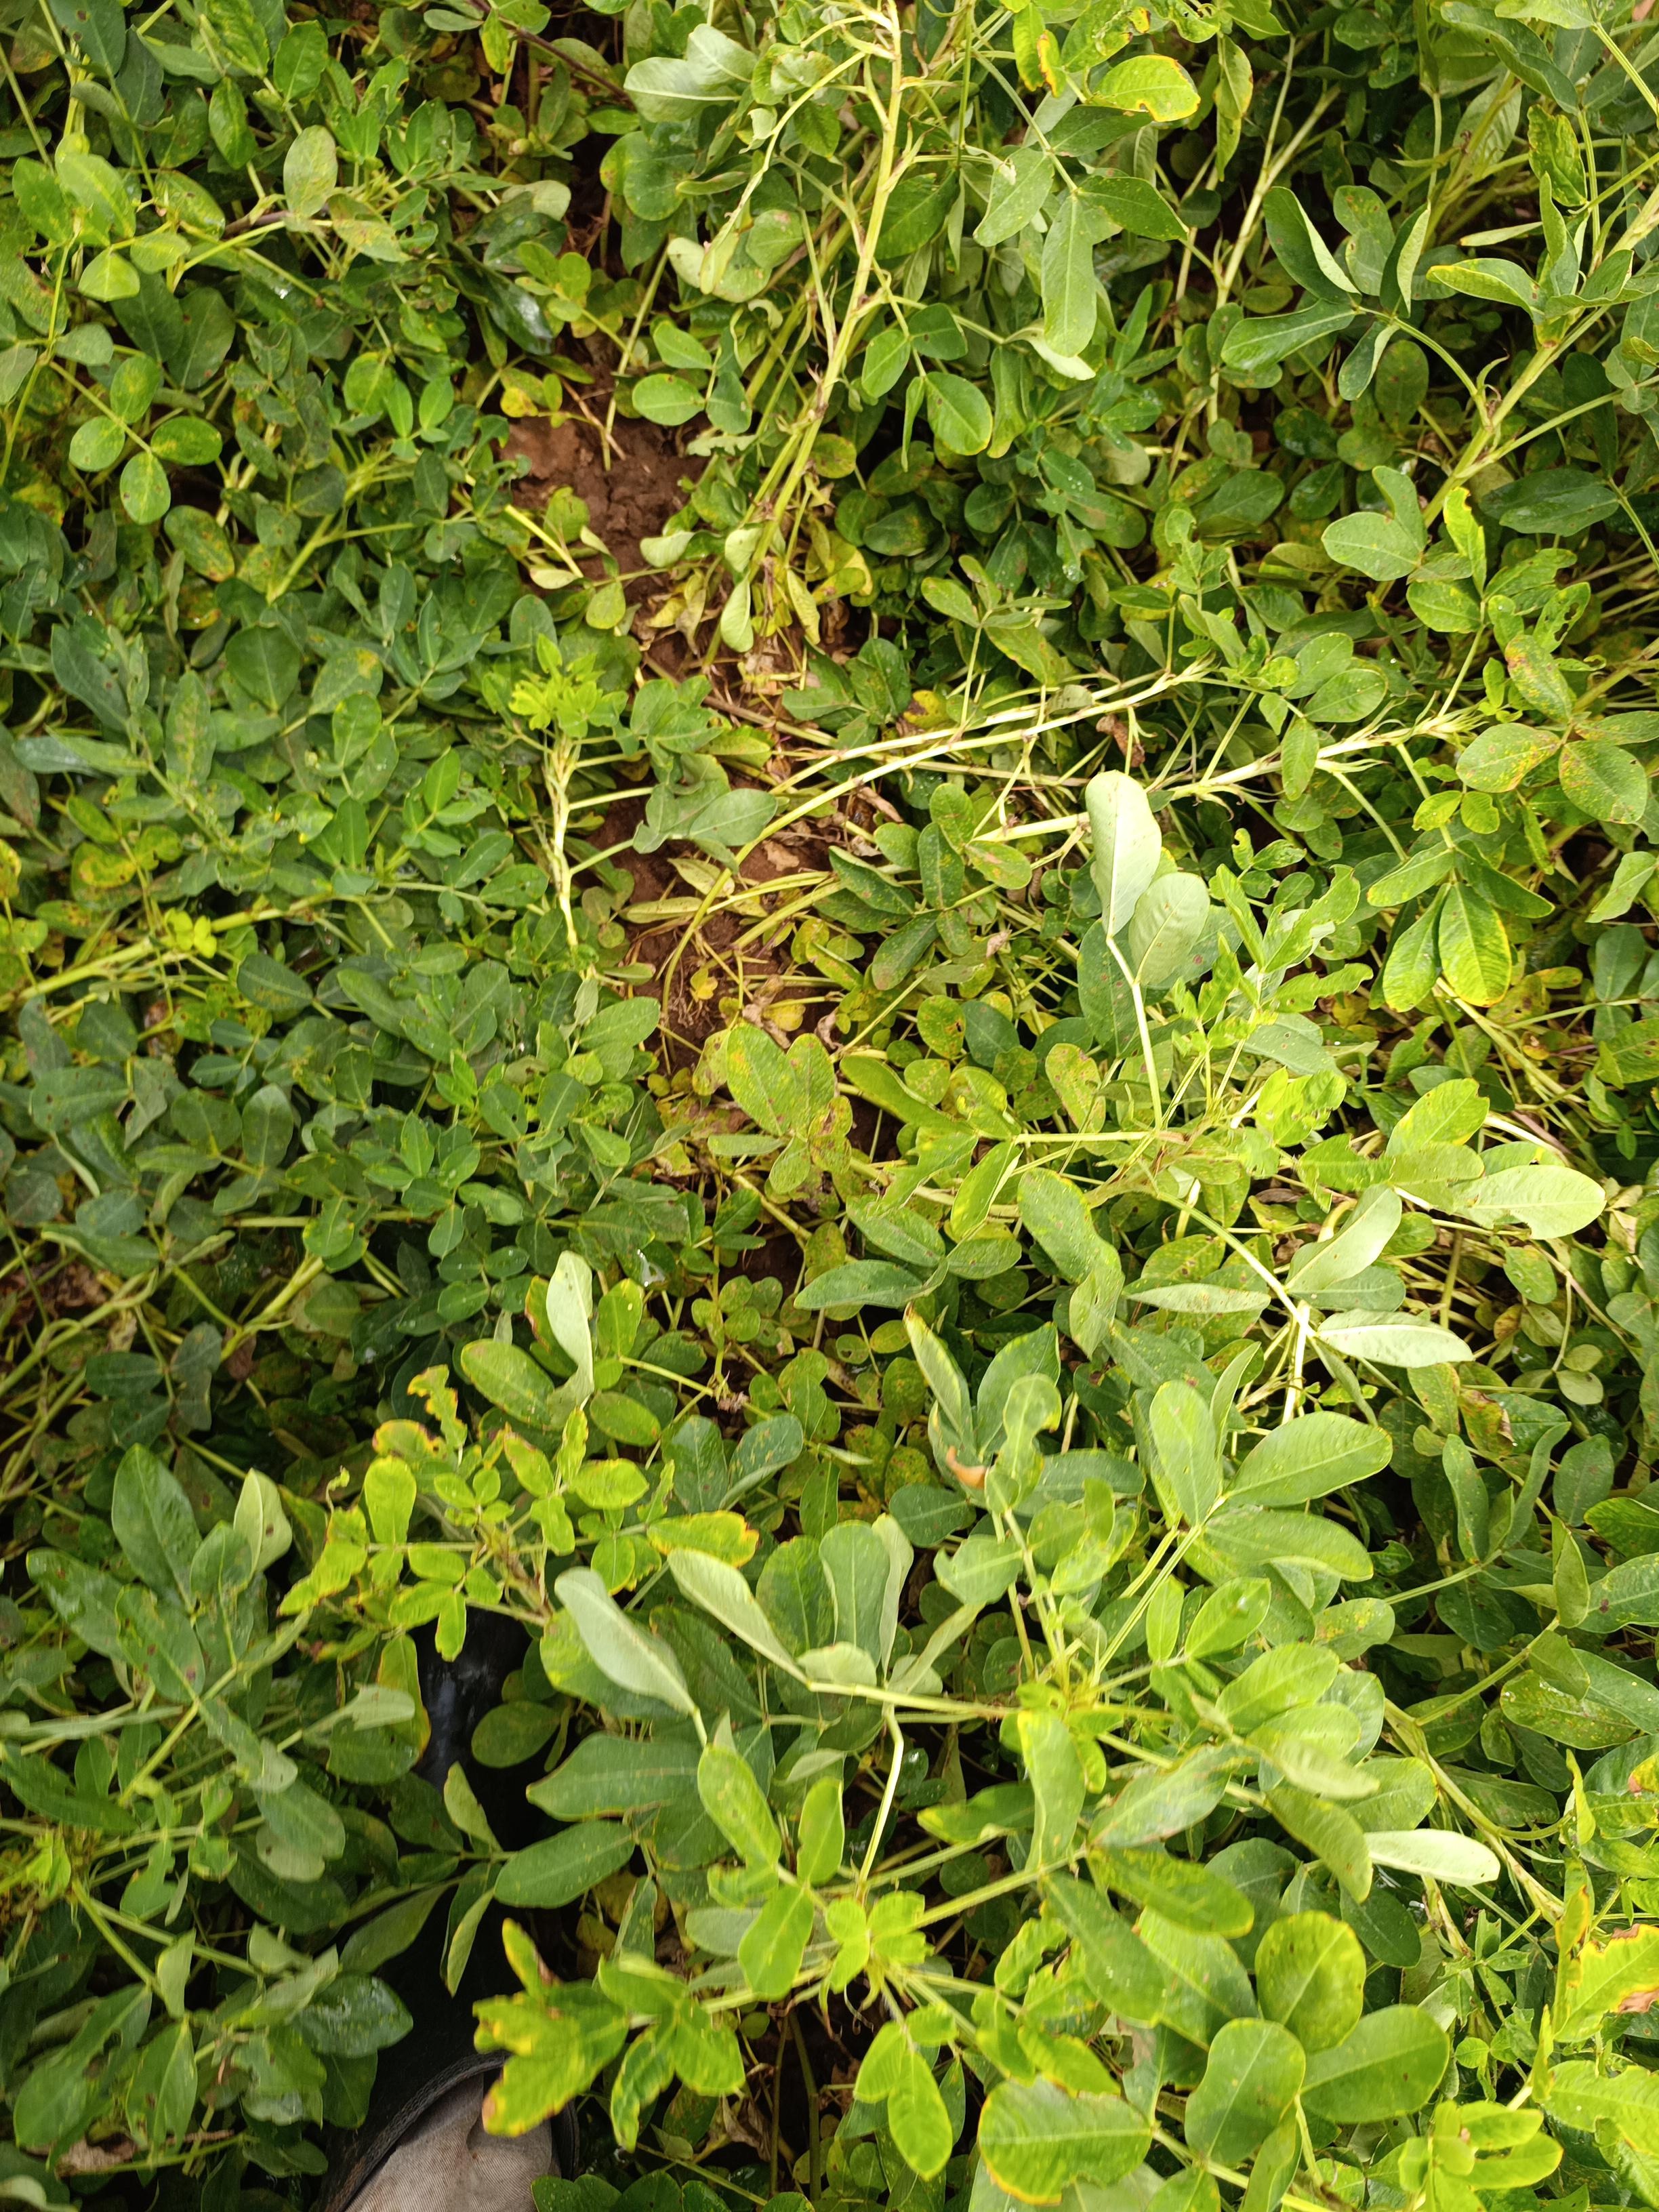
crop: groundnut
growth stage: pegging
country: Kenya
